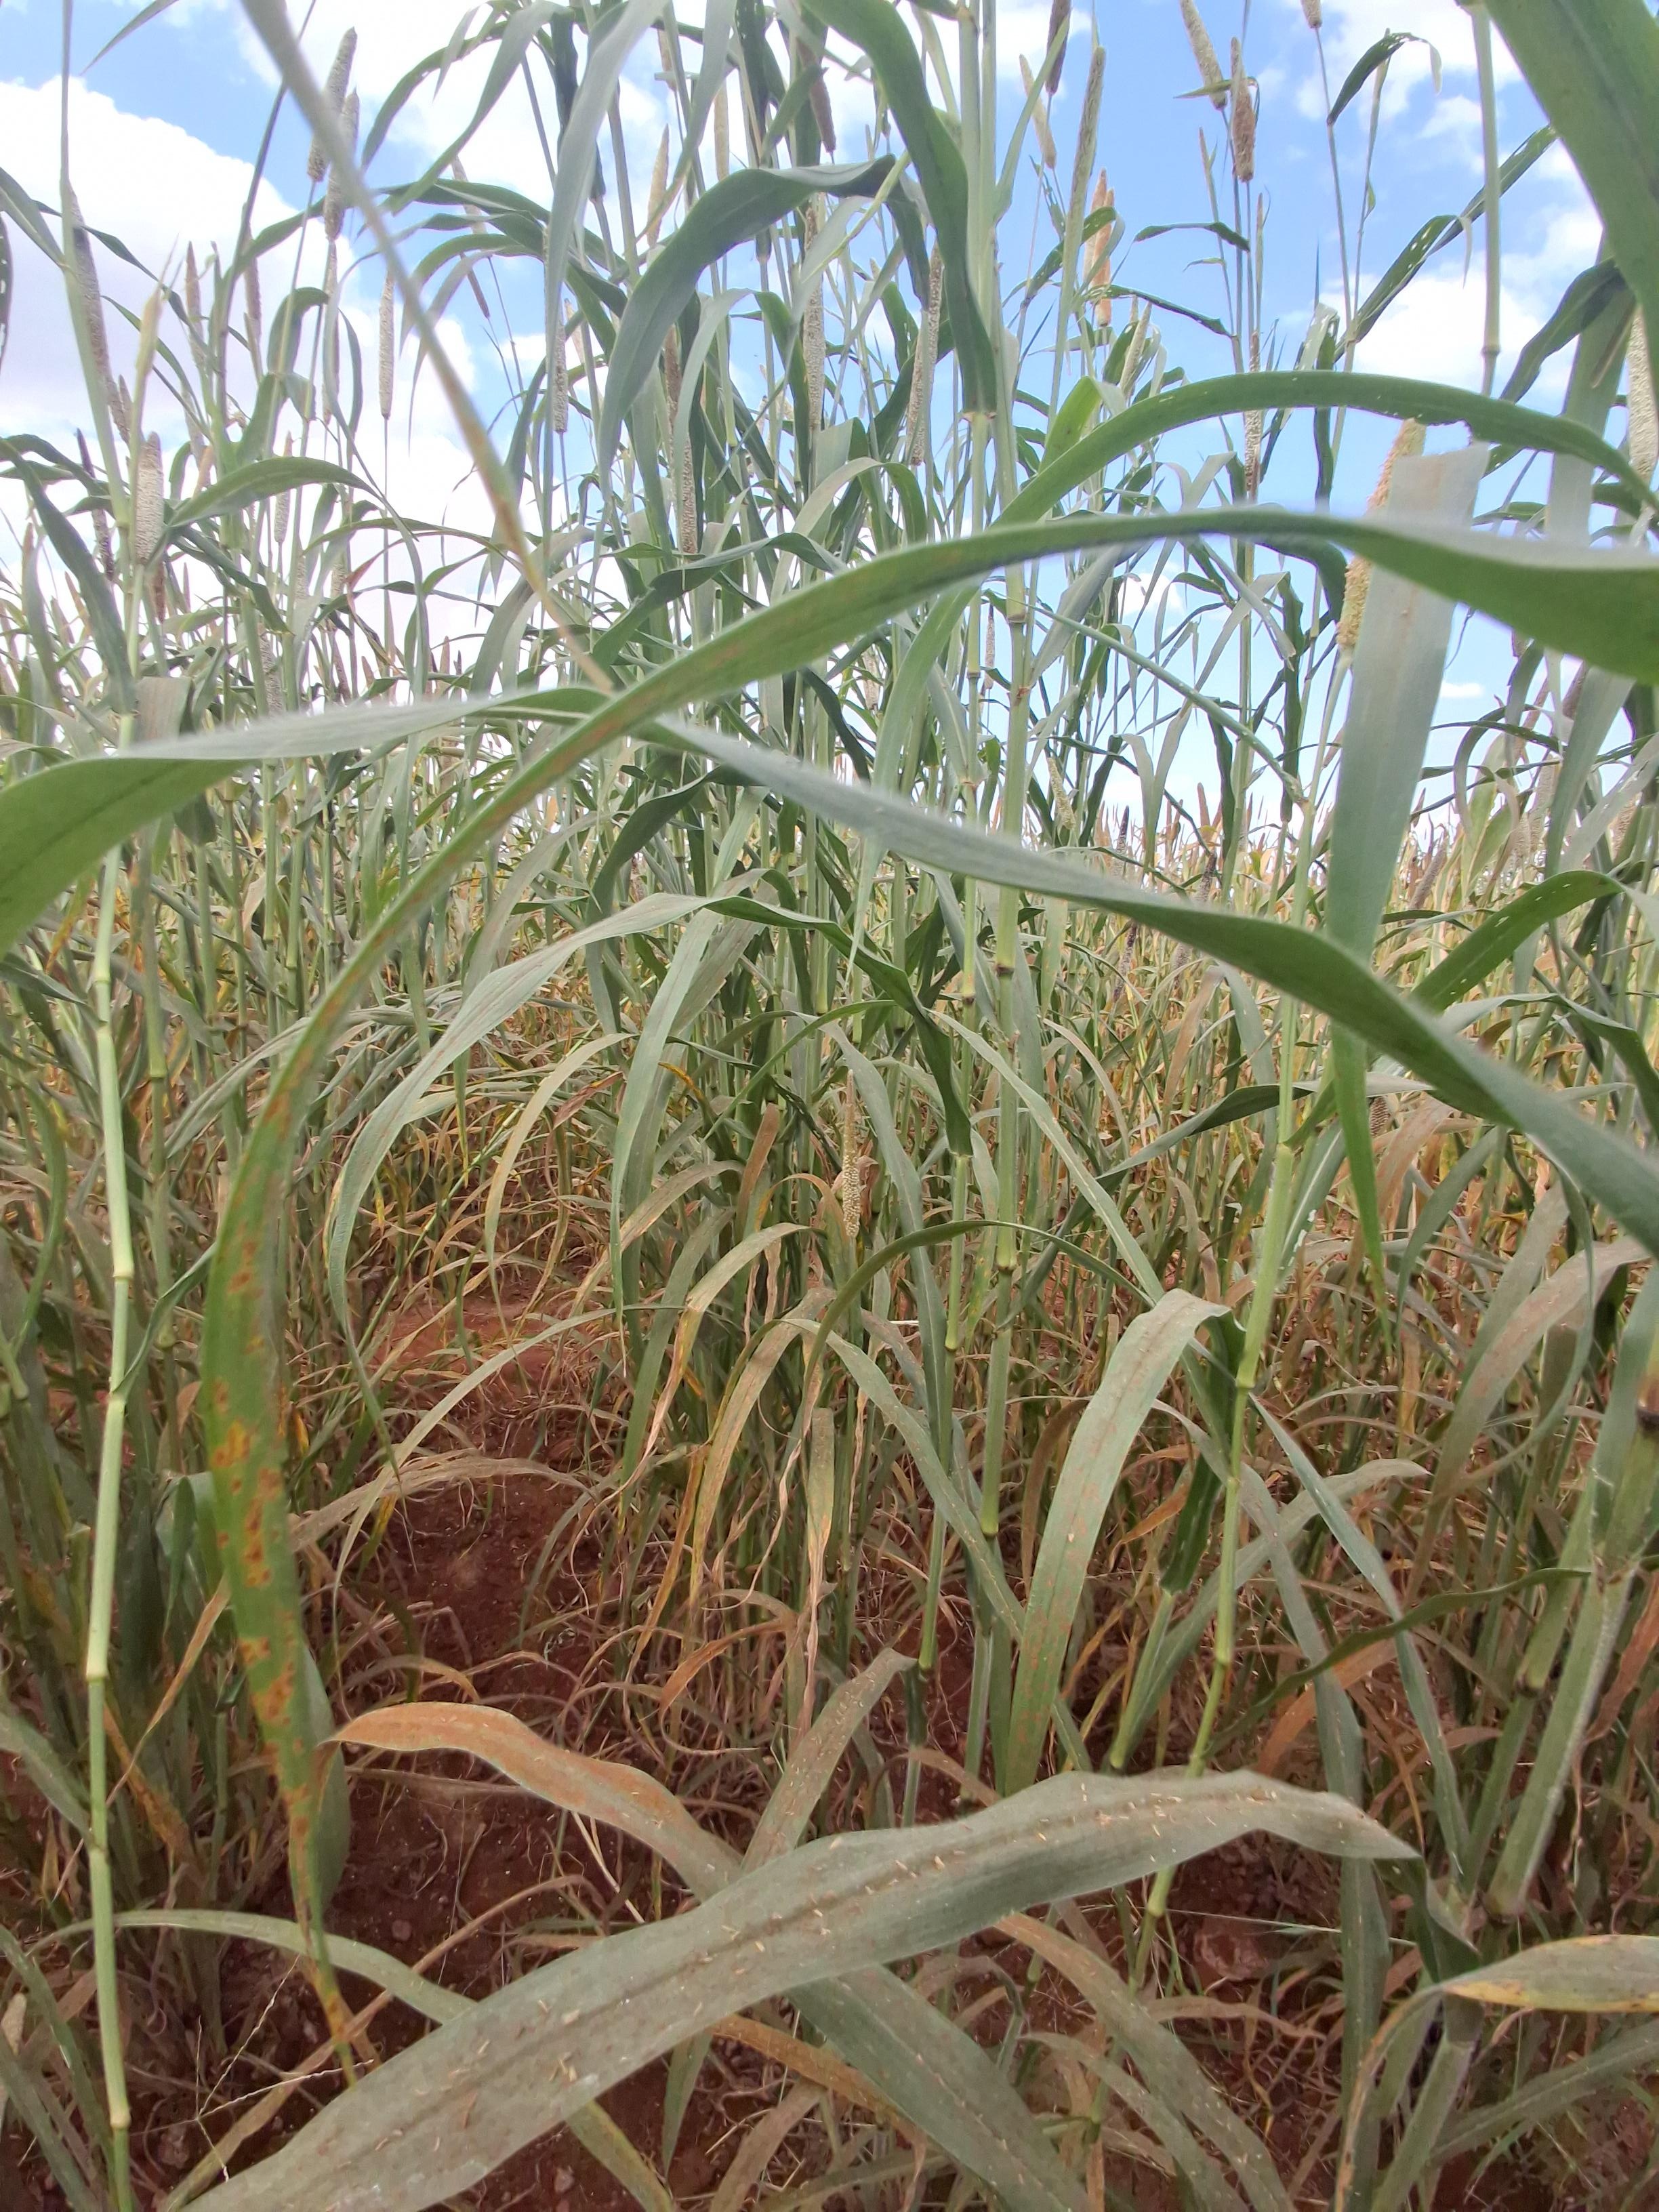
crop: pearl millet
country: Kenya
